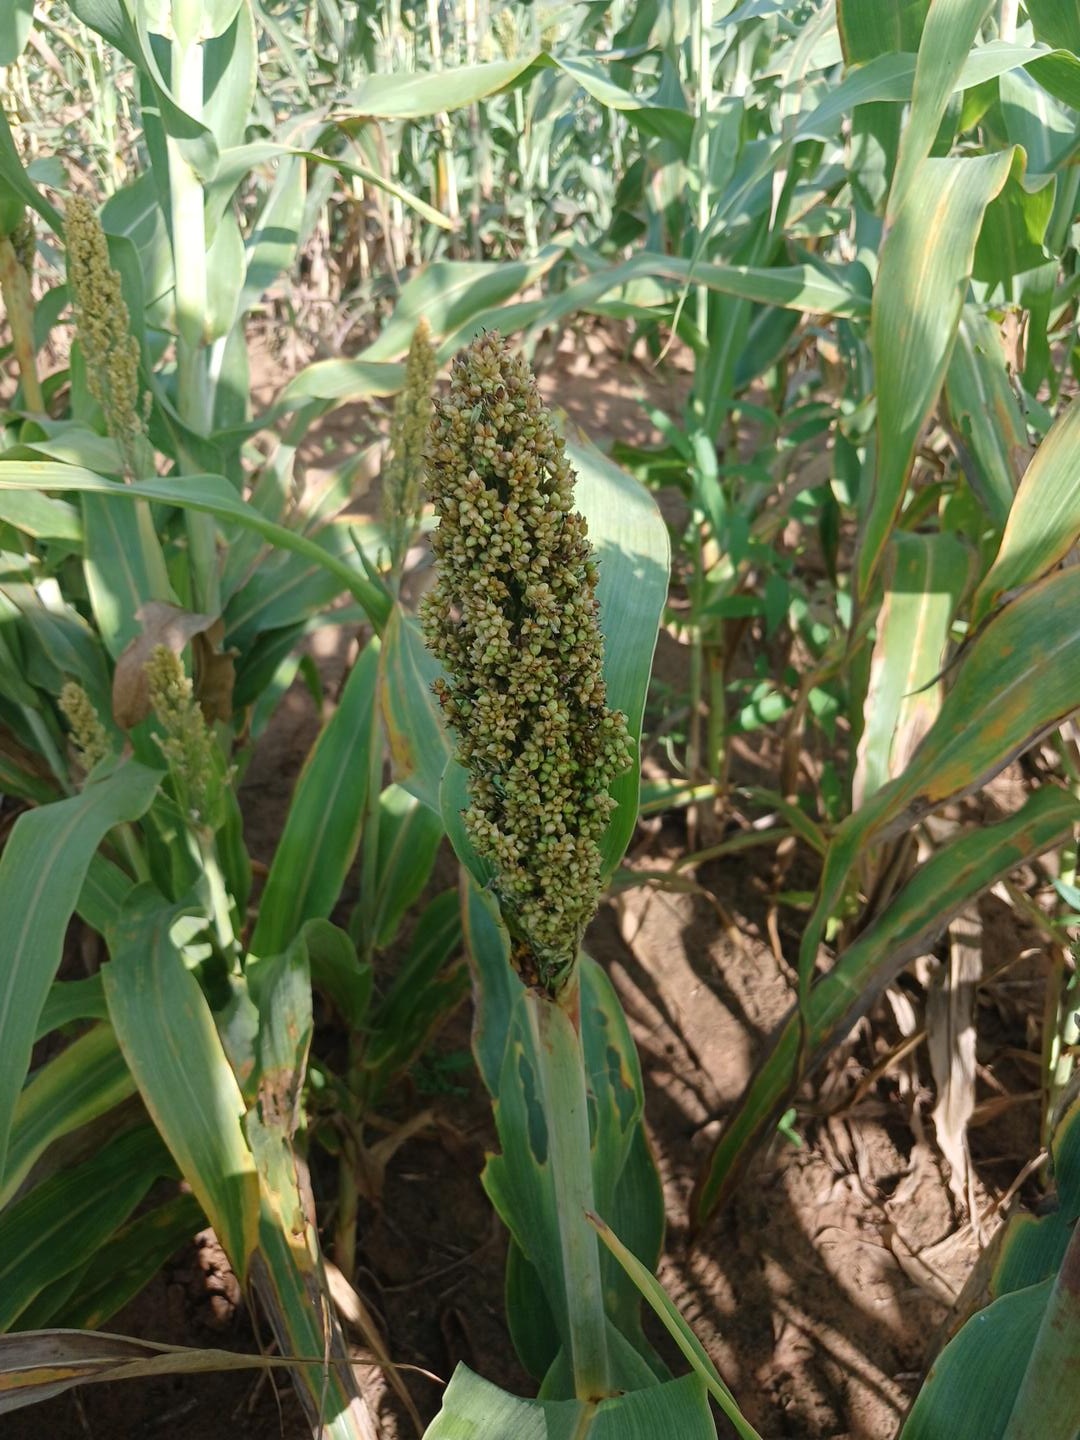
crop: sorghum
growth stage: filling grain
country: Senegal
